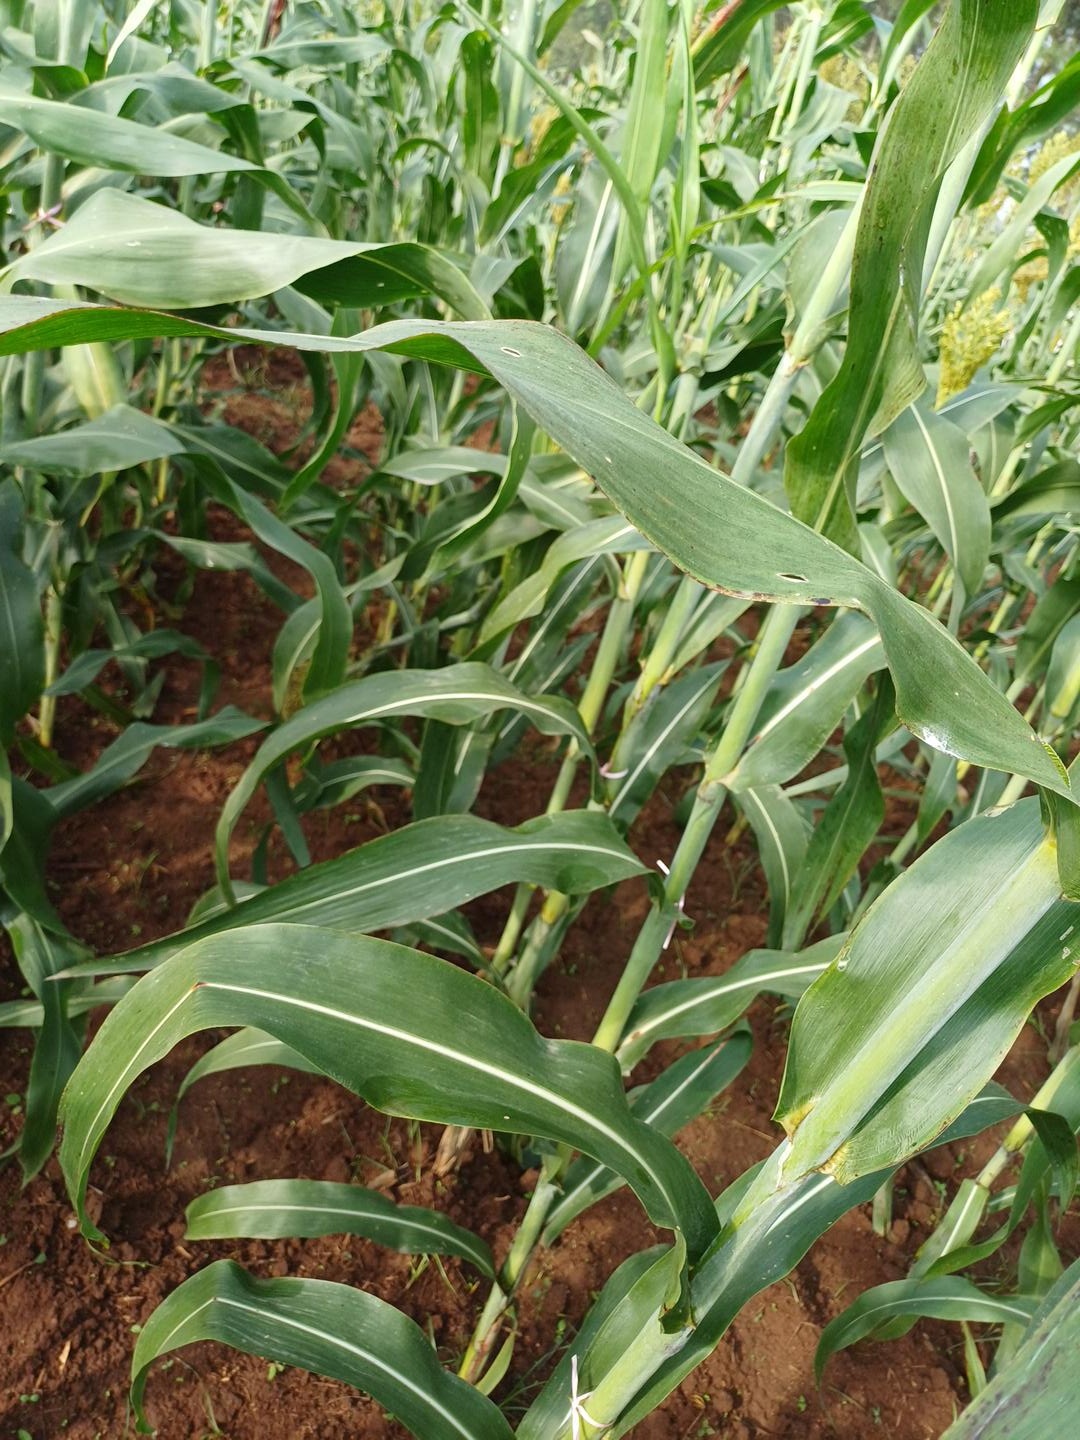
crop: sorghum
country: Kenya
